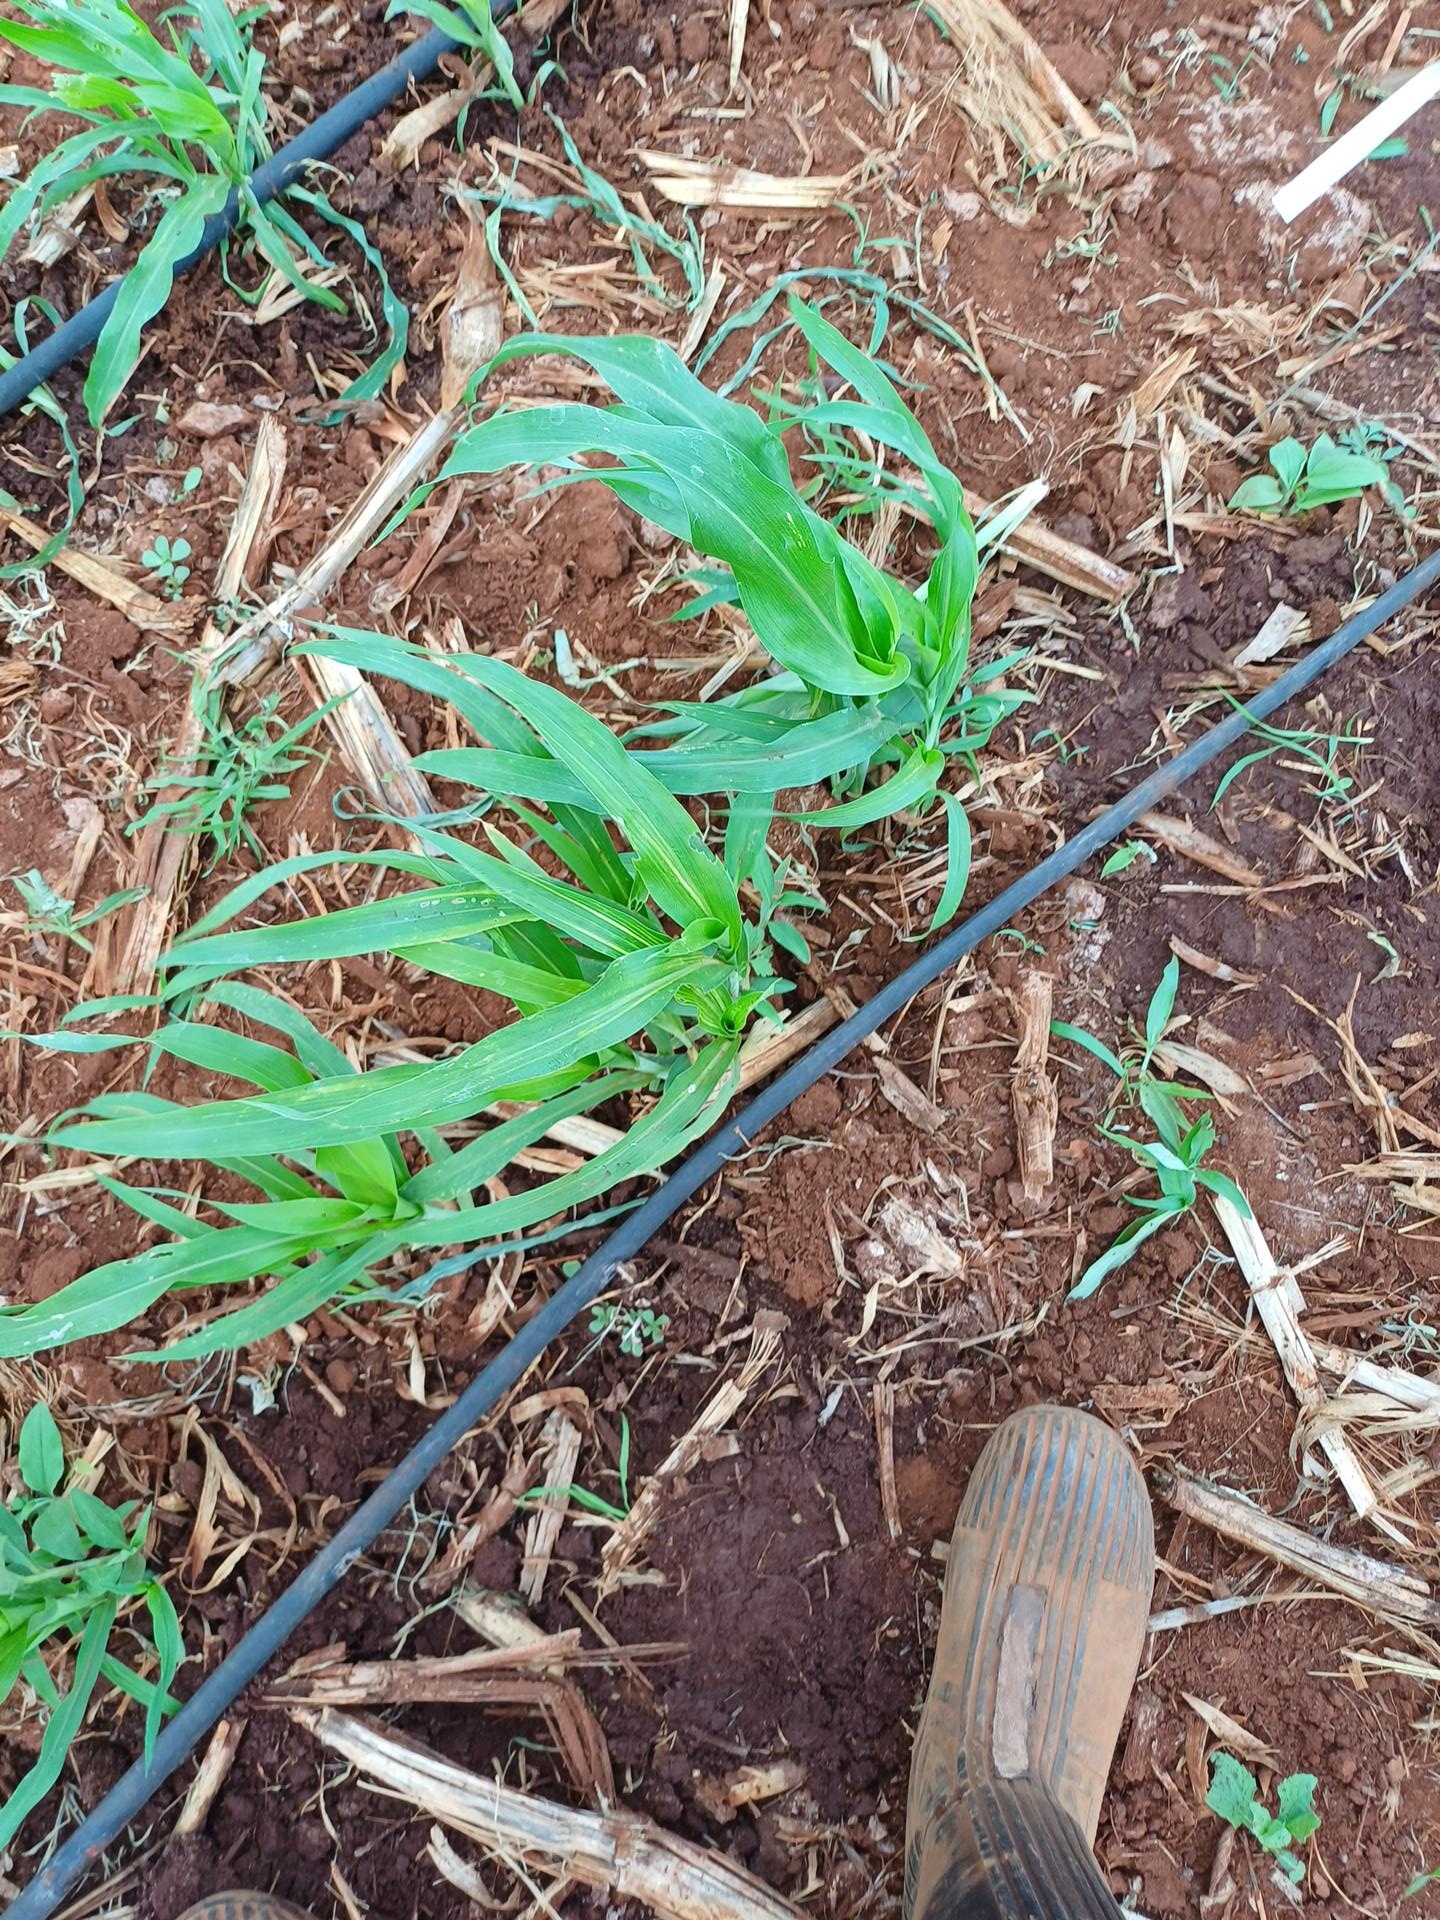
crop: sorghum
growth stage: vegetative
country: Kenya
